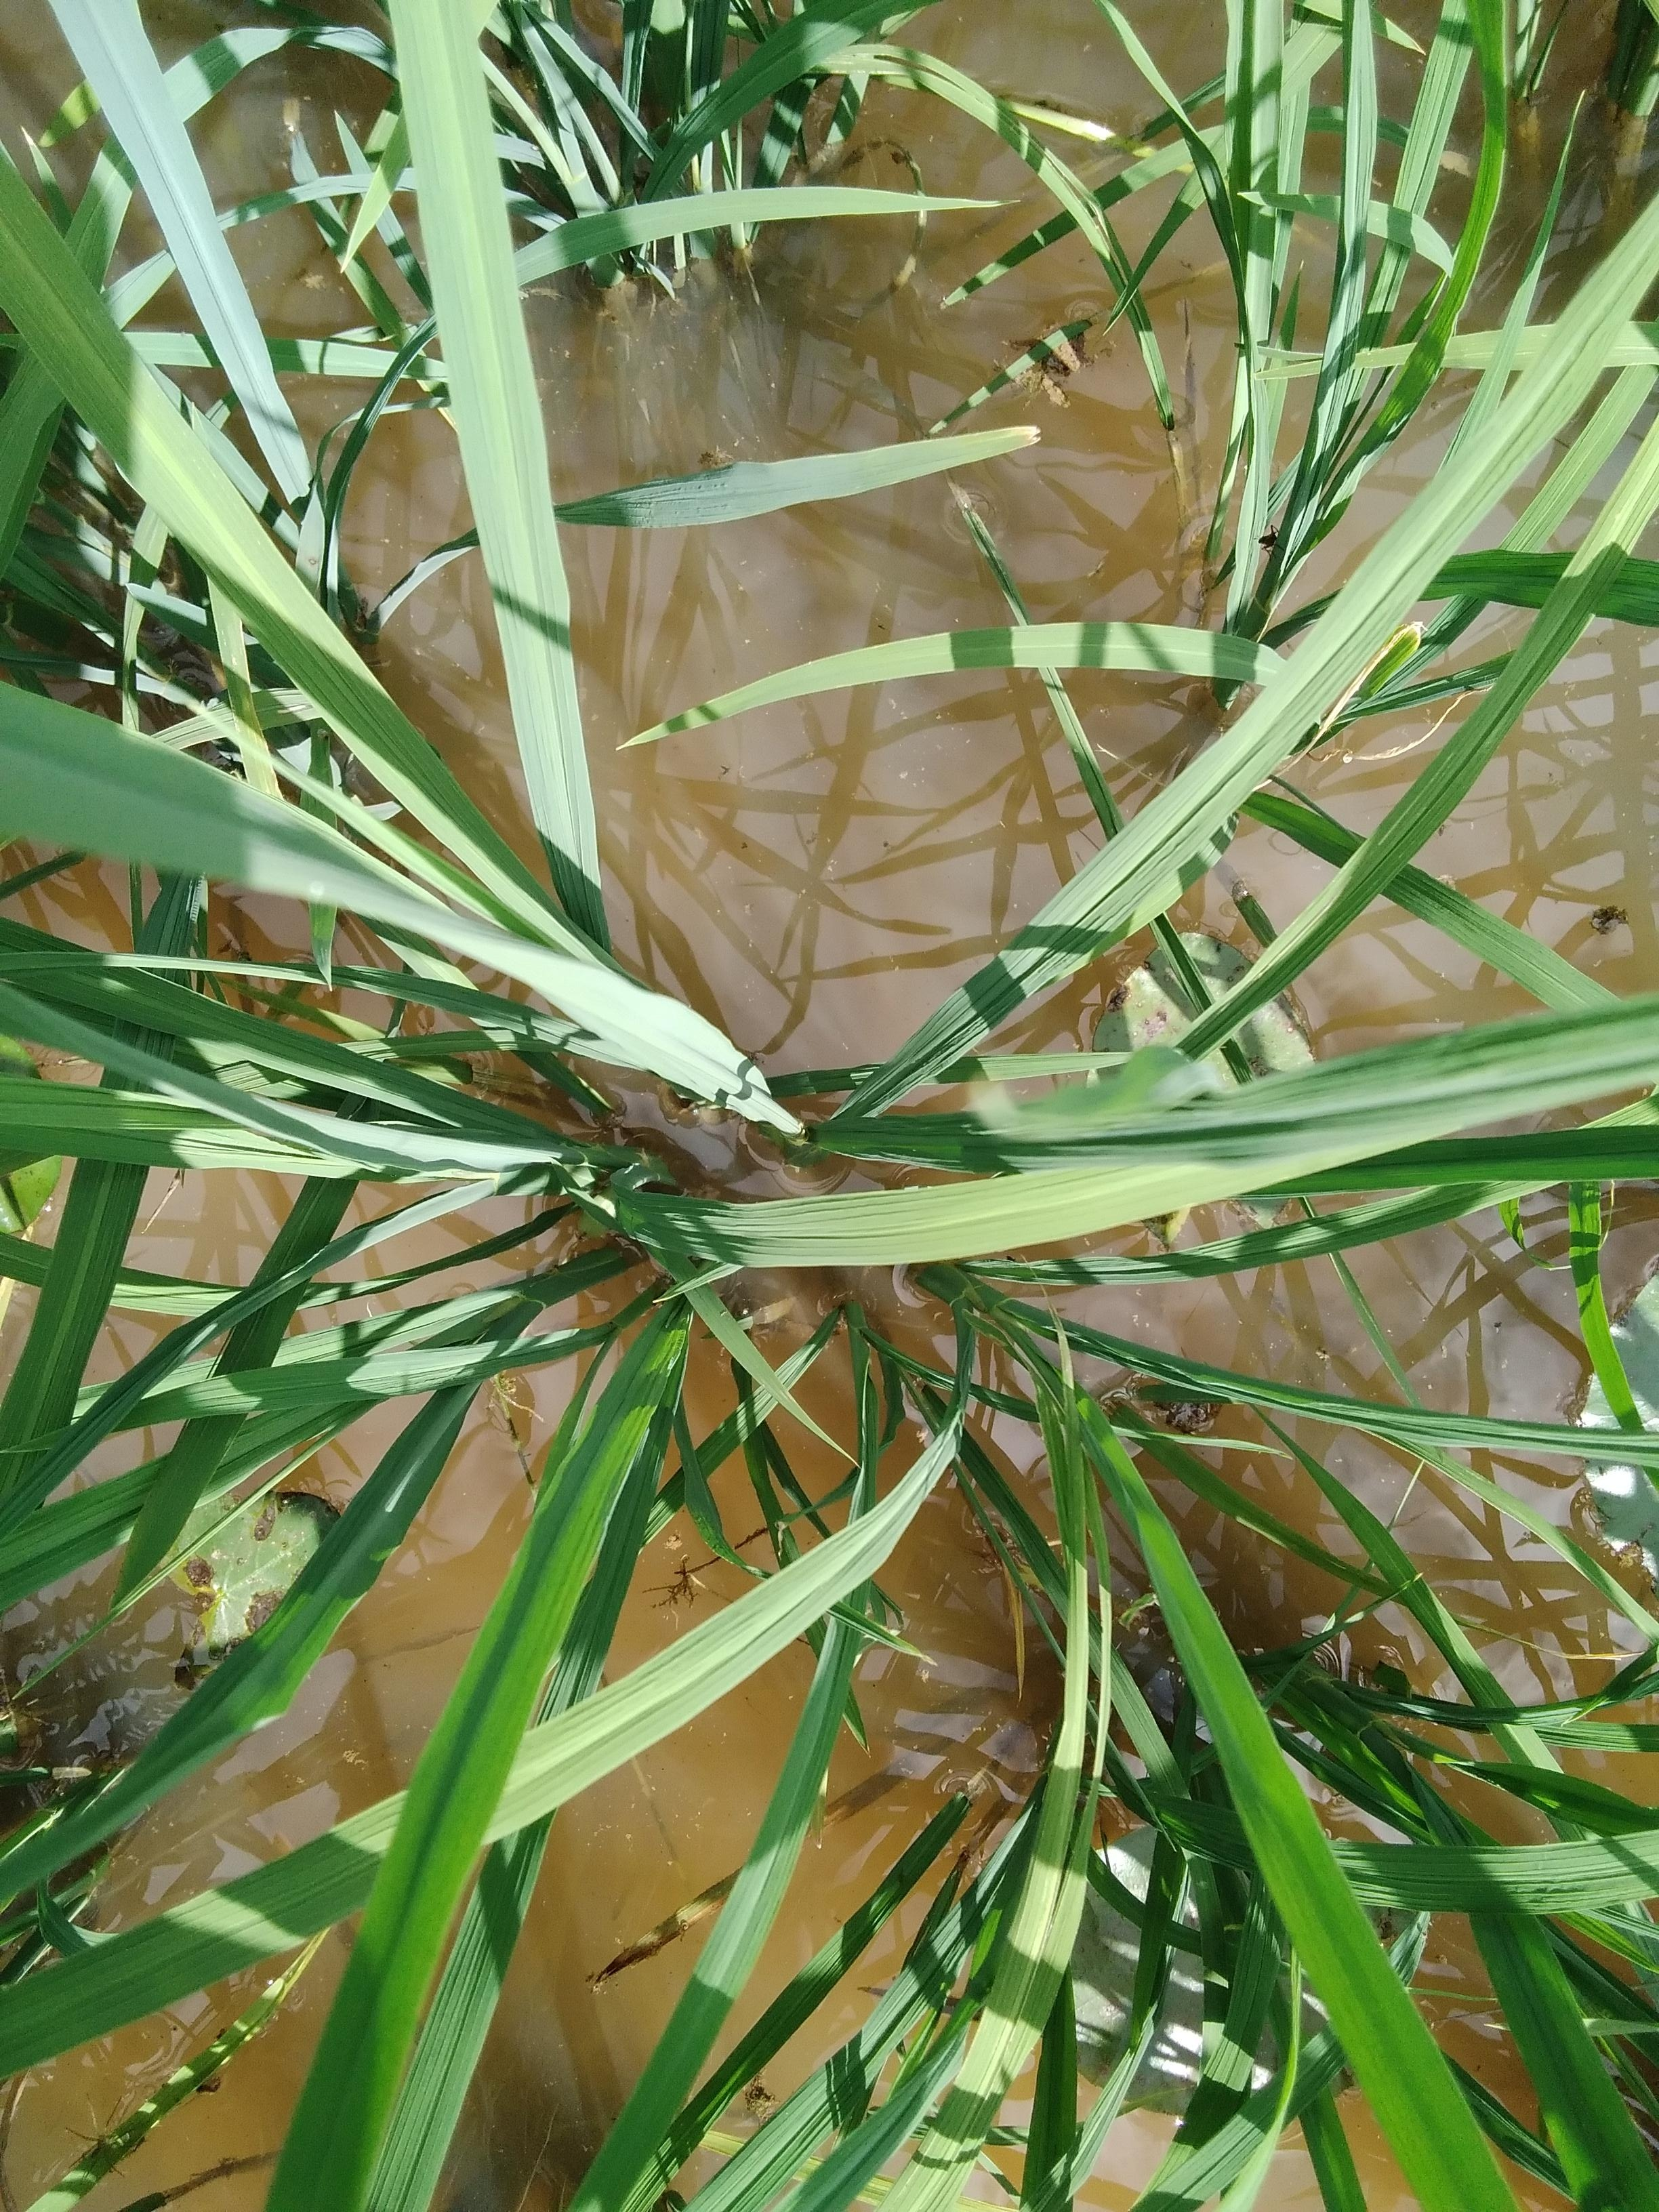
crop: rice
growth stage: elongation stem
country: Nigeria
